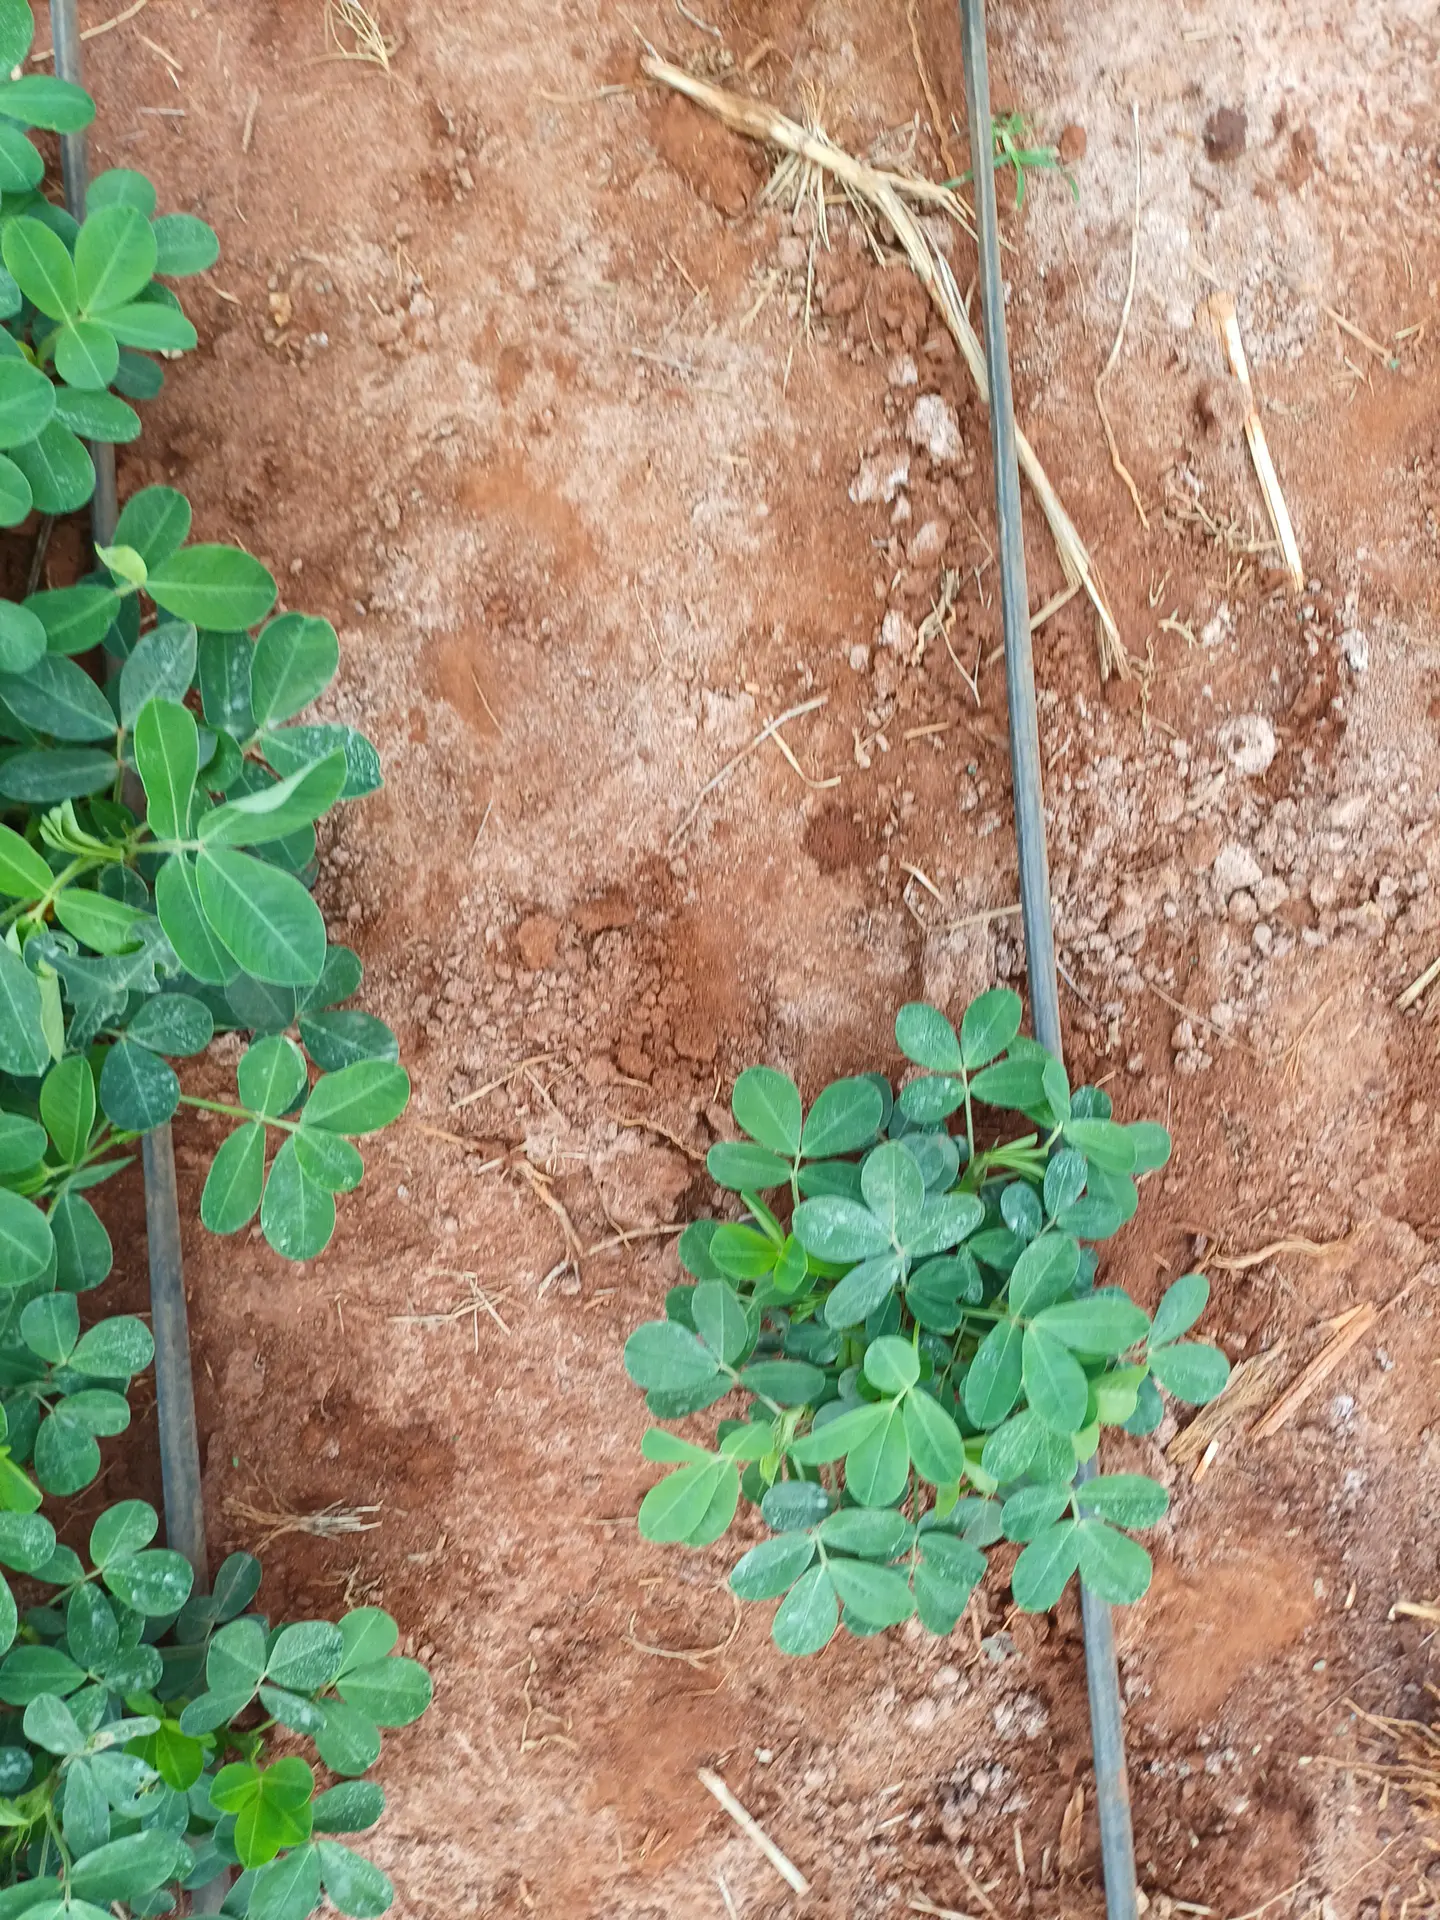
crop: groundnut
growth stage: vegetative
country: Kenya
